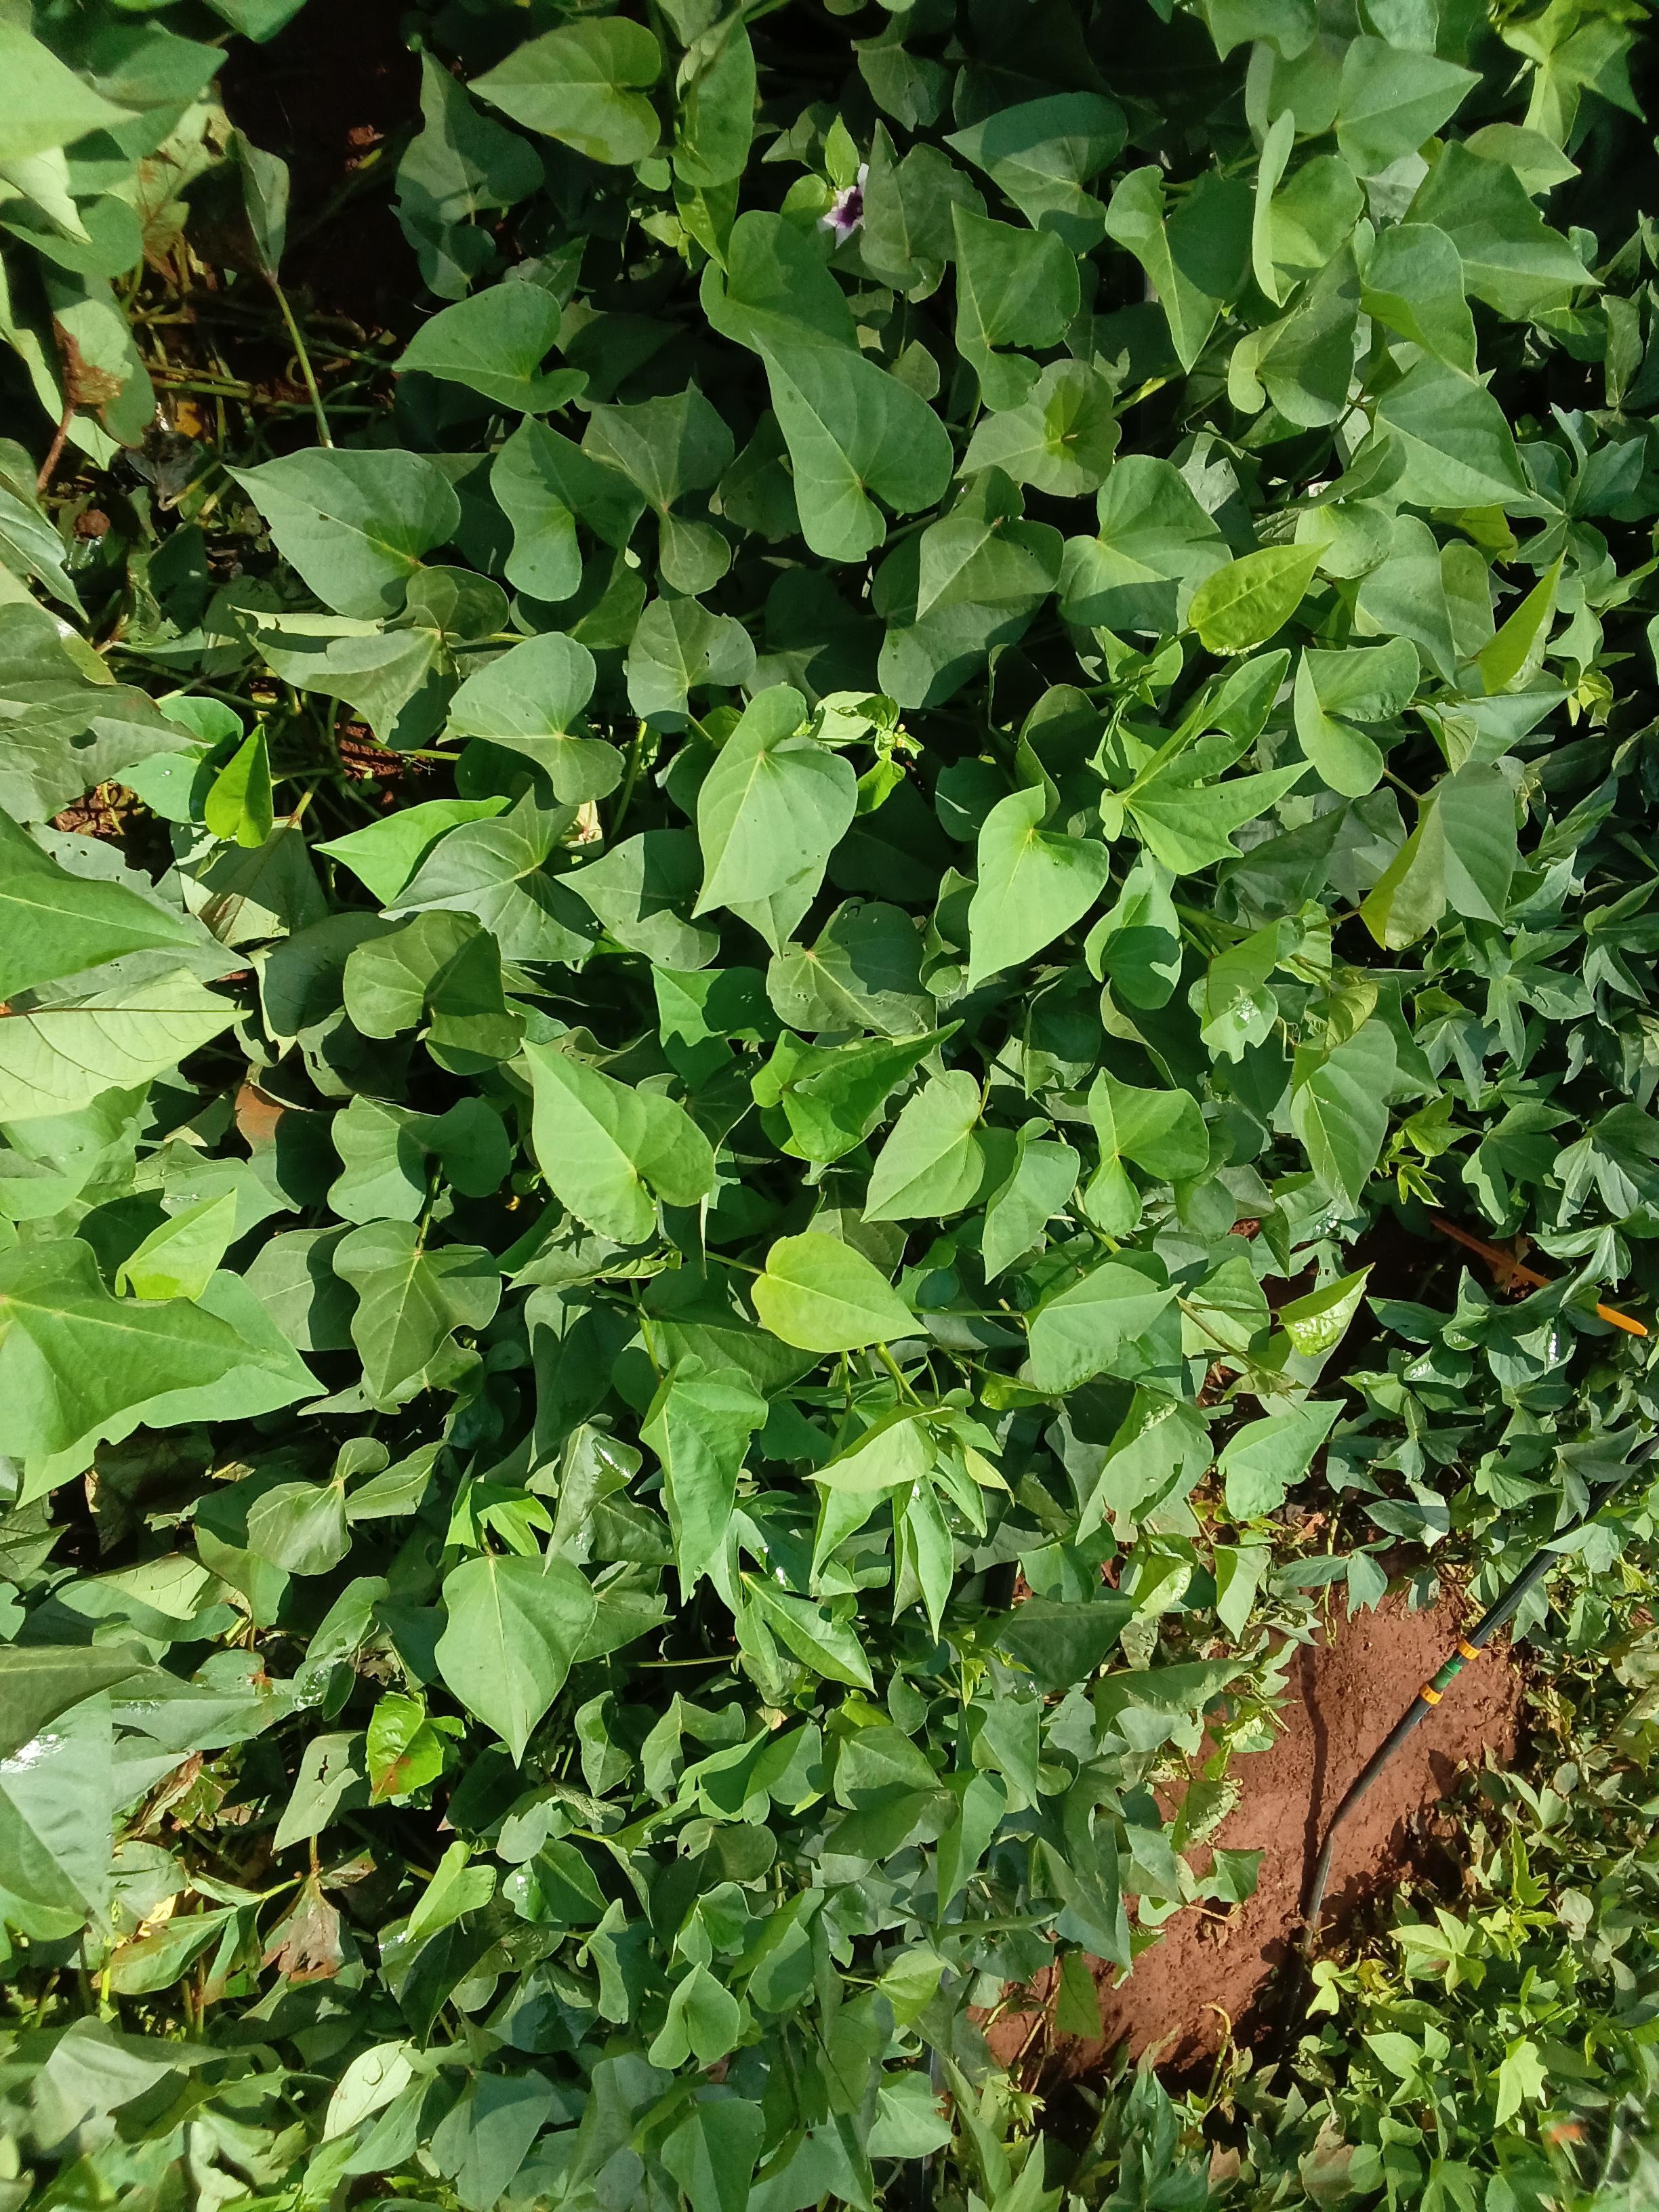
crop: sweet potato
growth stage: vegetative
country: Kenya
